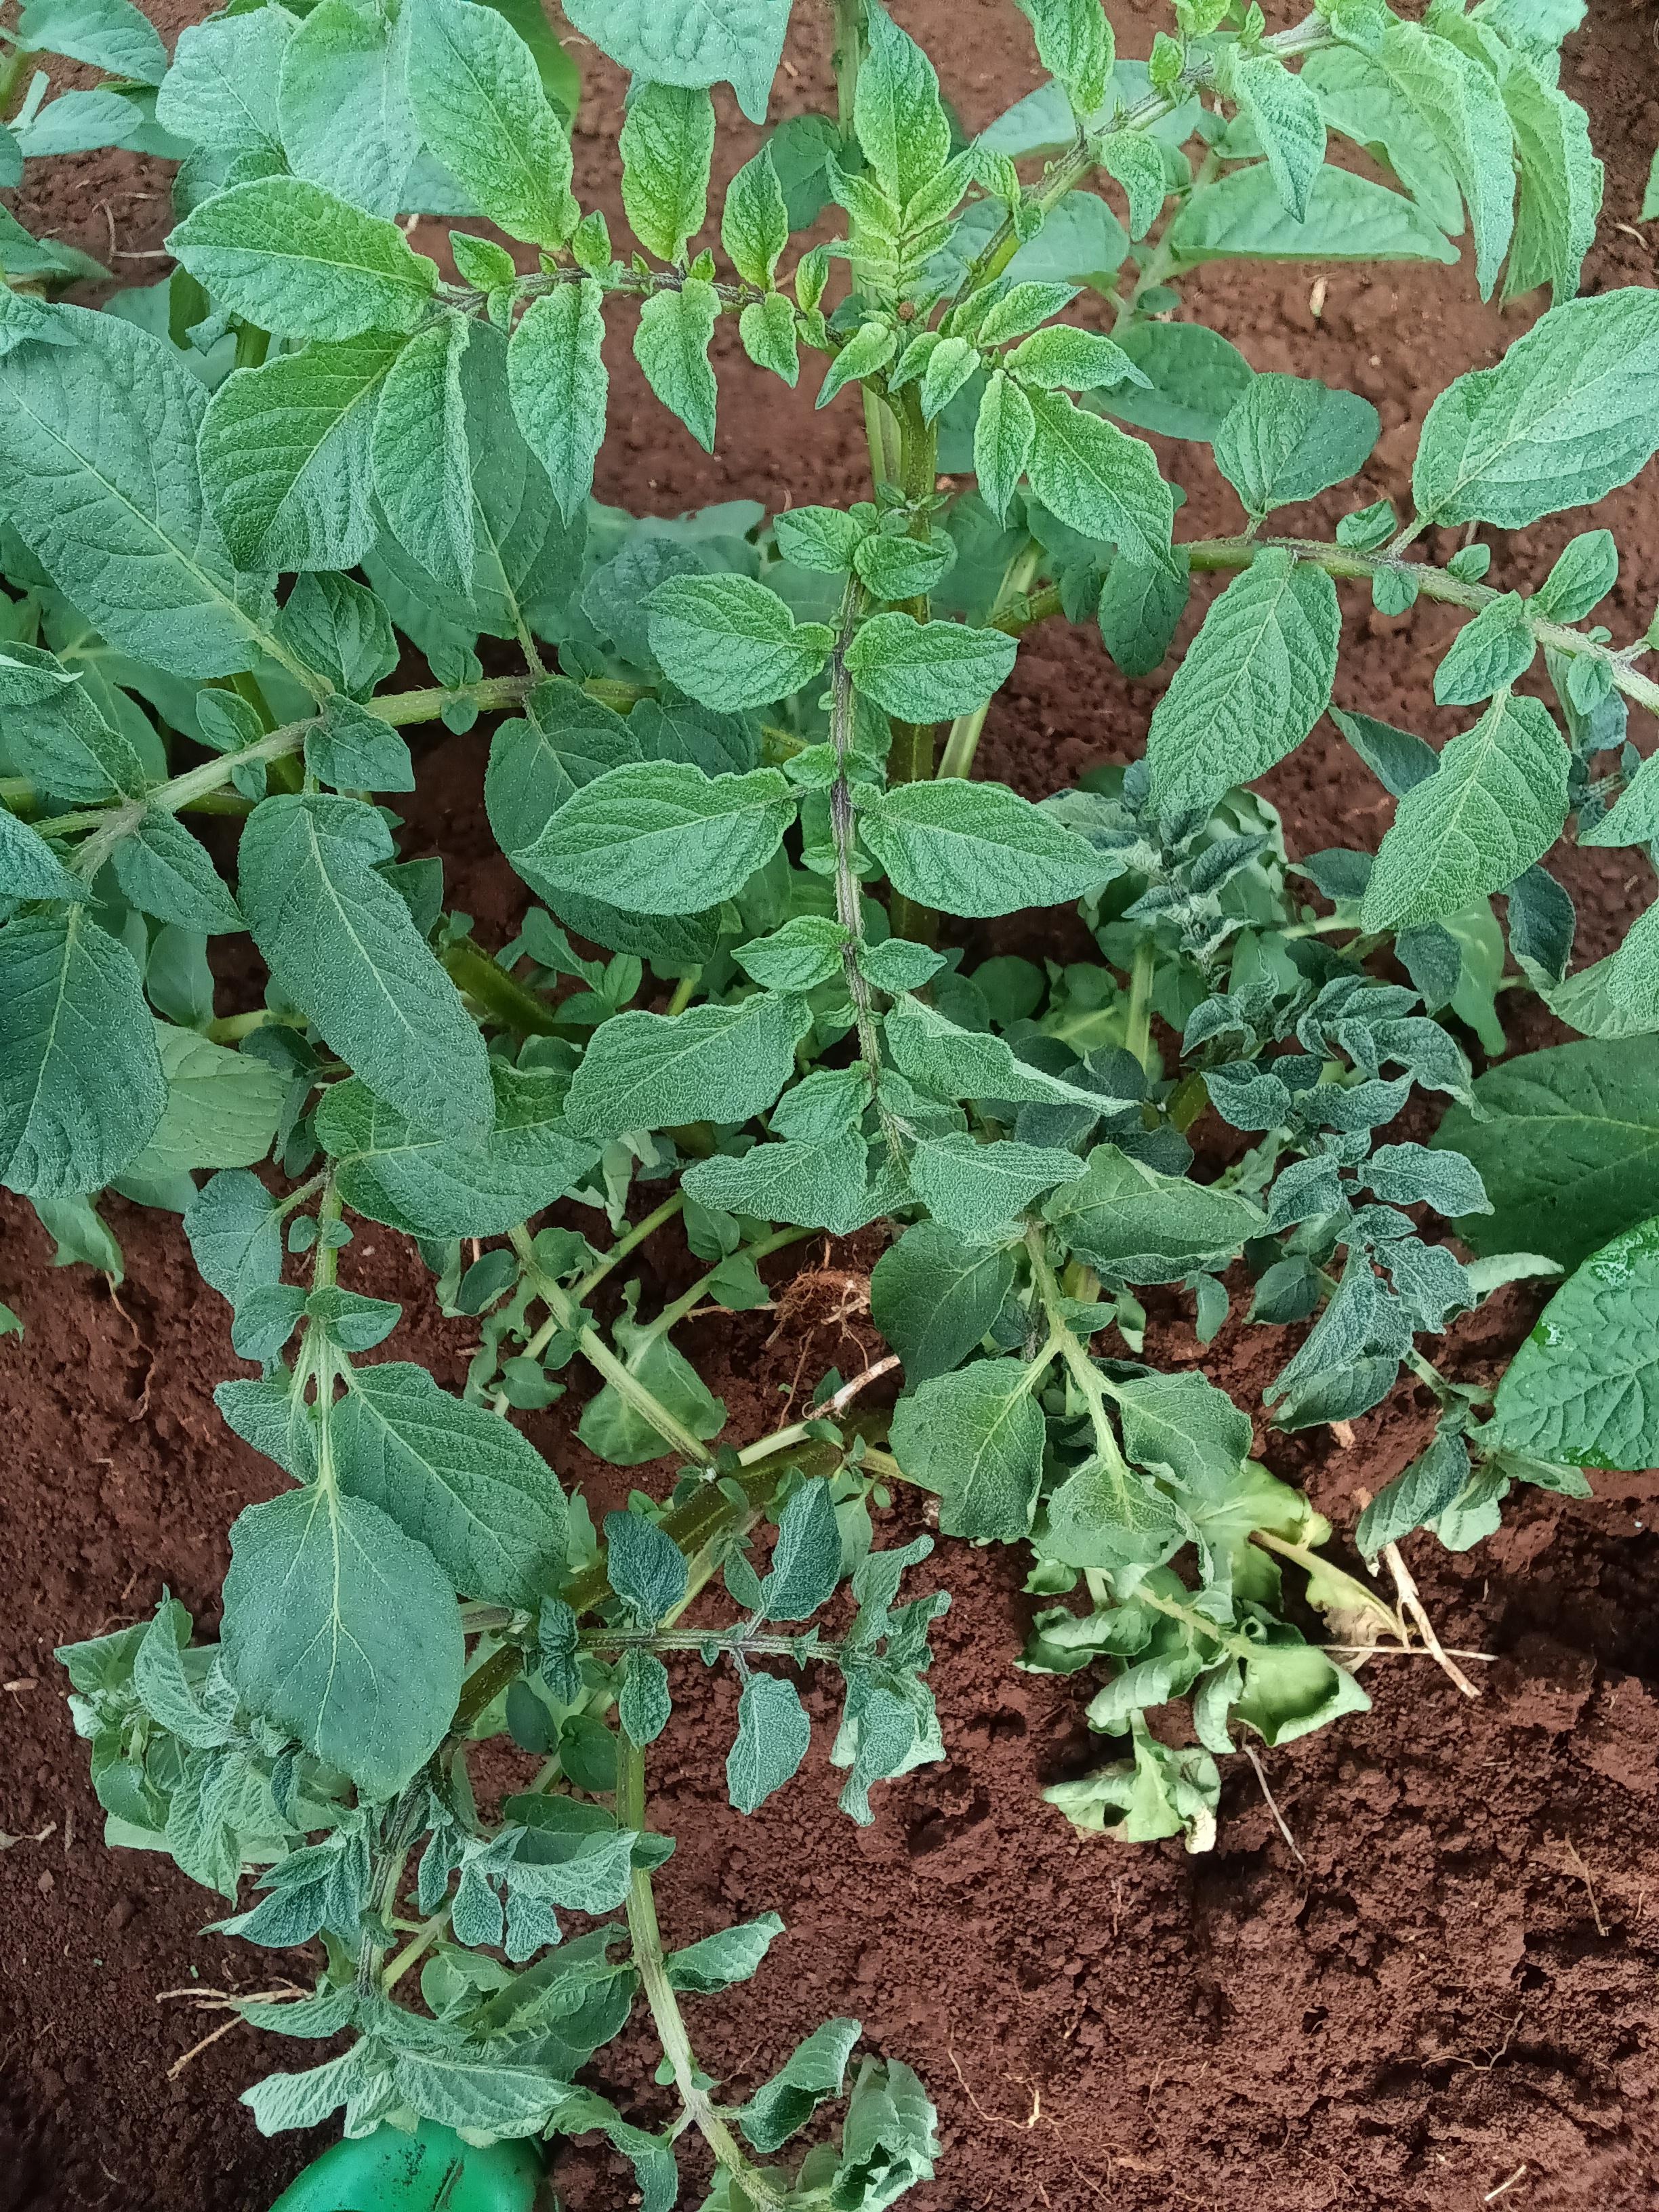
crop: potato
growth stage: vegetative
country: Kenya
